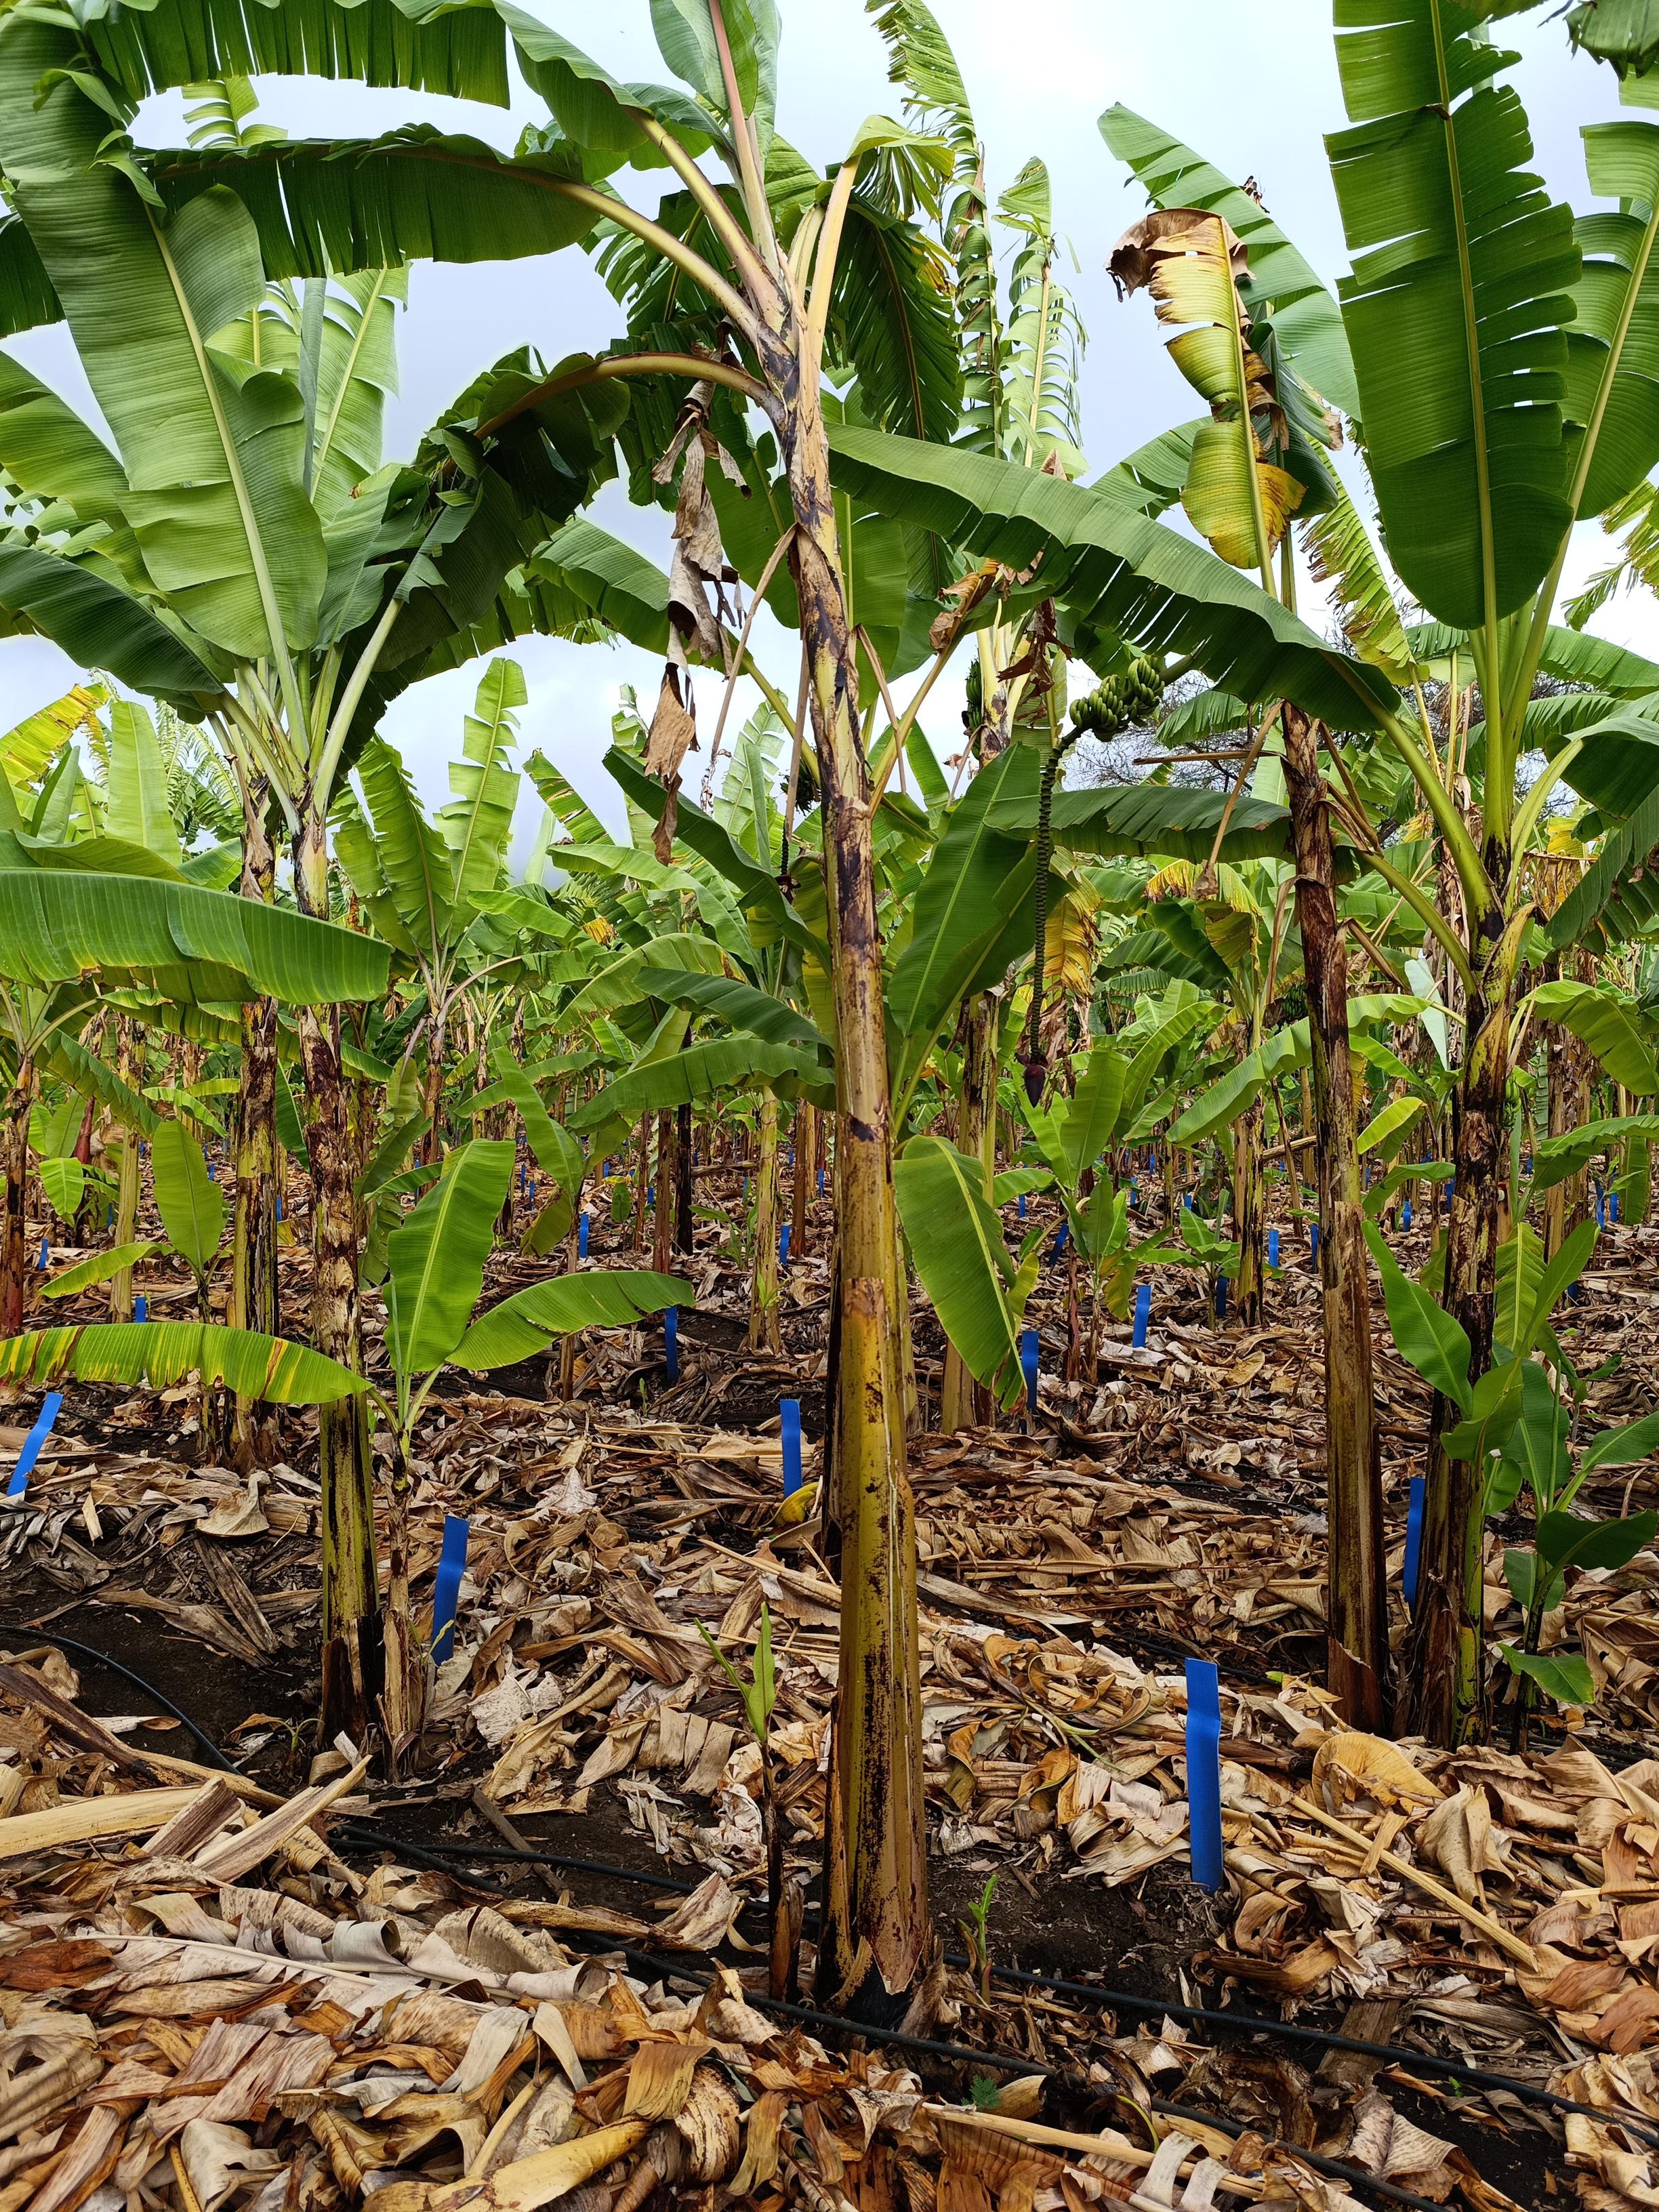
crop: banana
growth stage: vegetative
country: Tanzania
